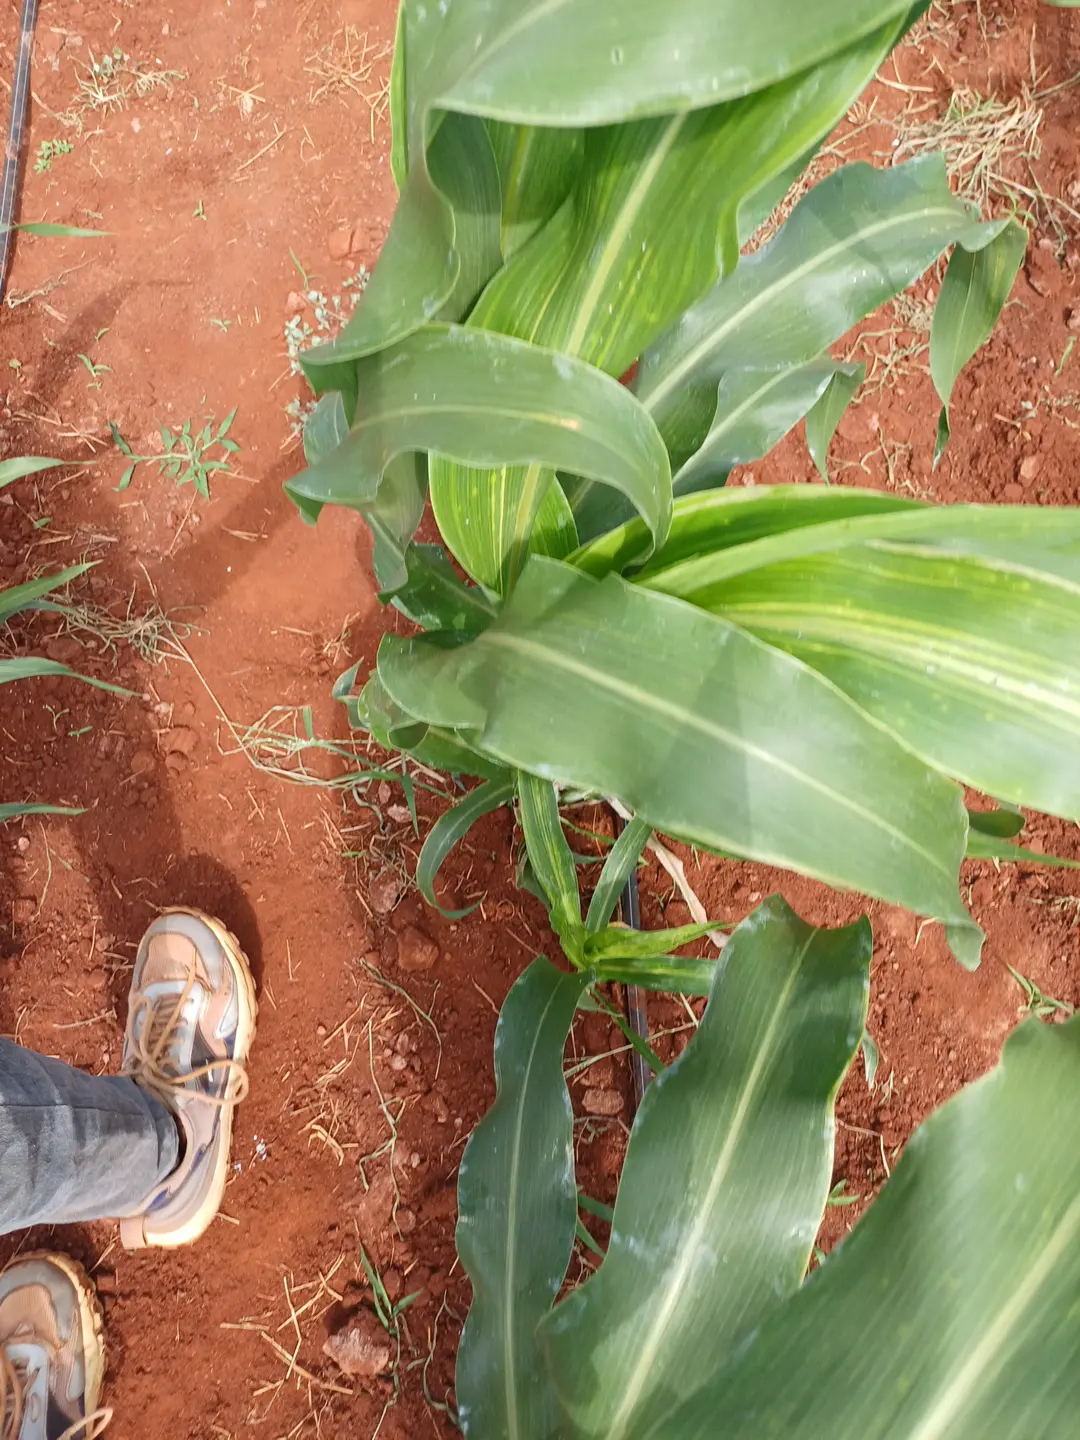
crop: sorghum
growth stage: heading tuber
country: Kenya
